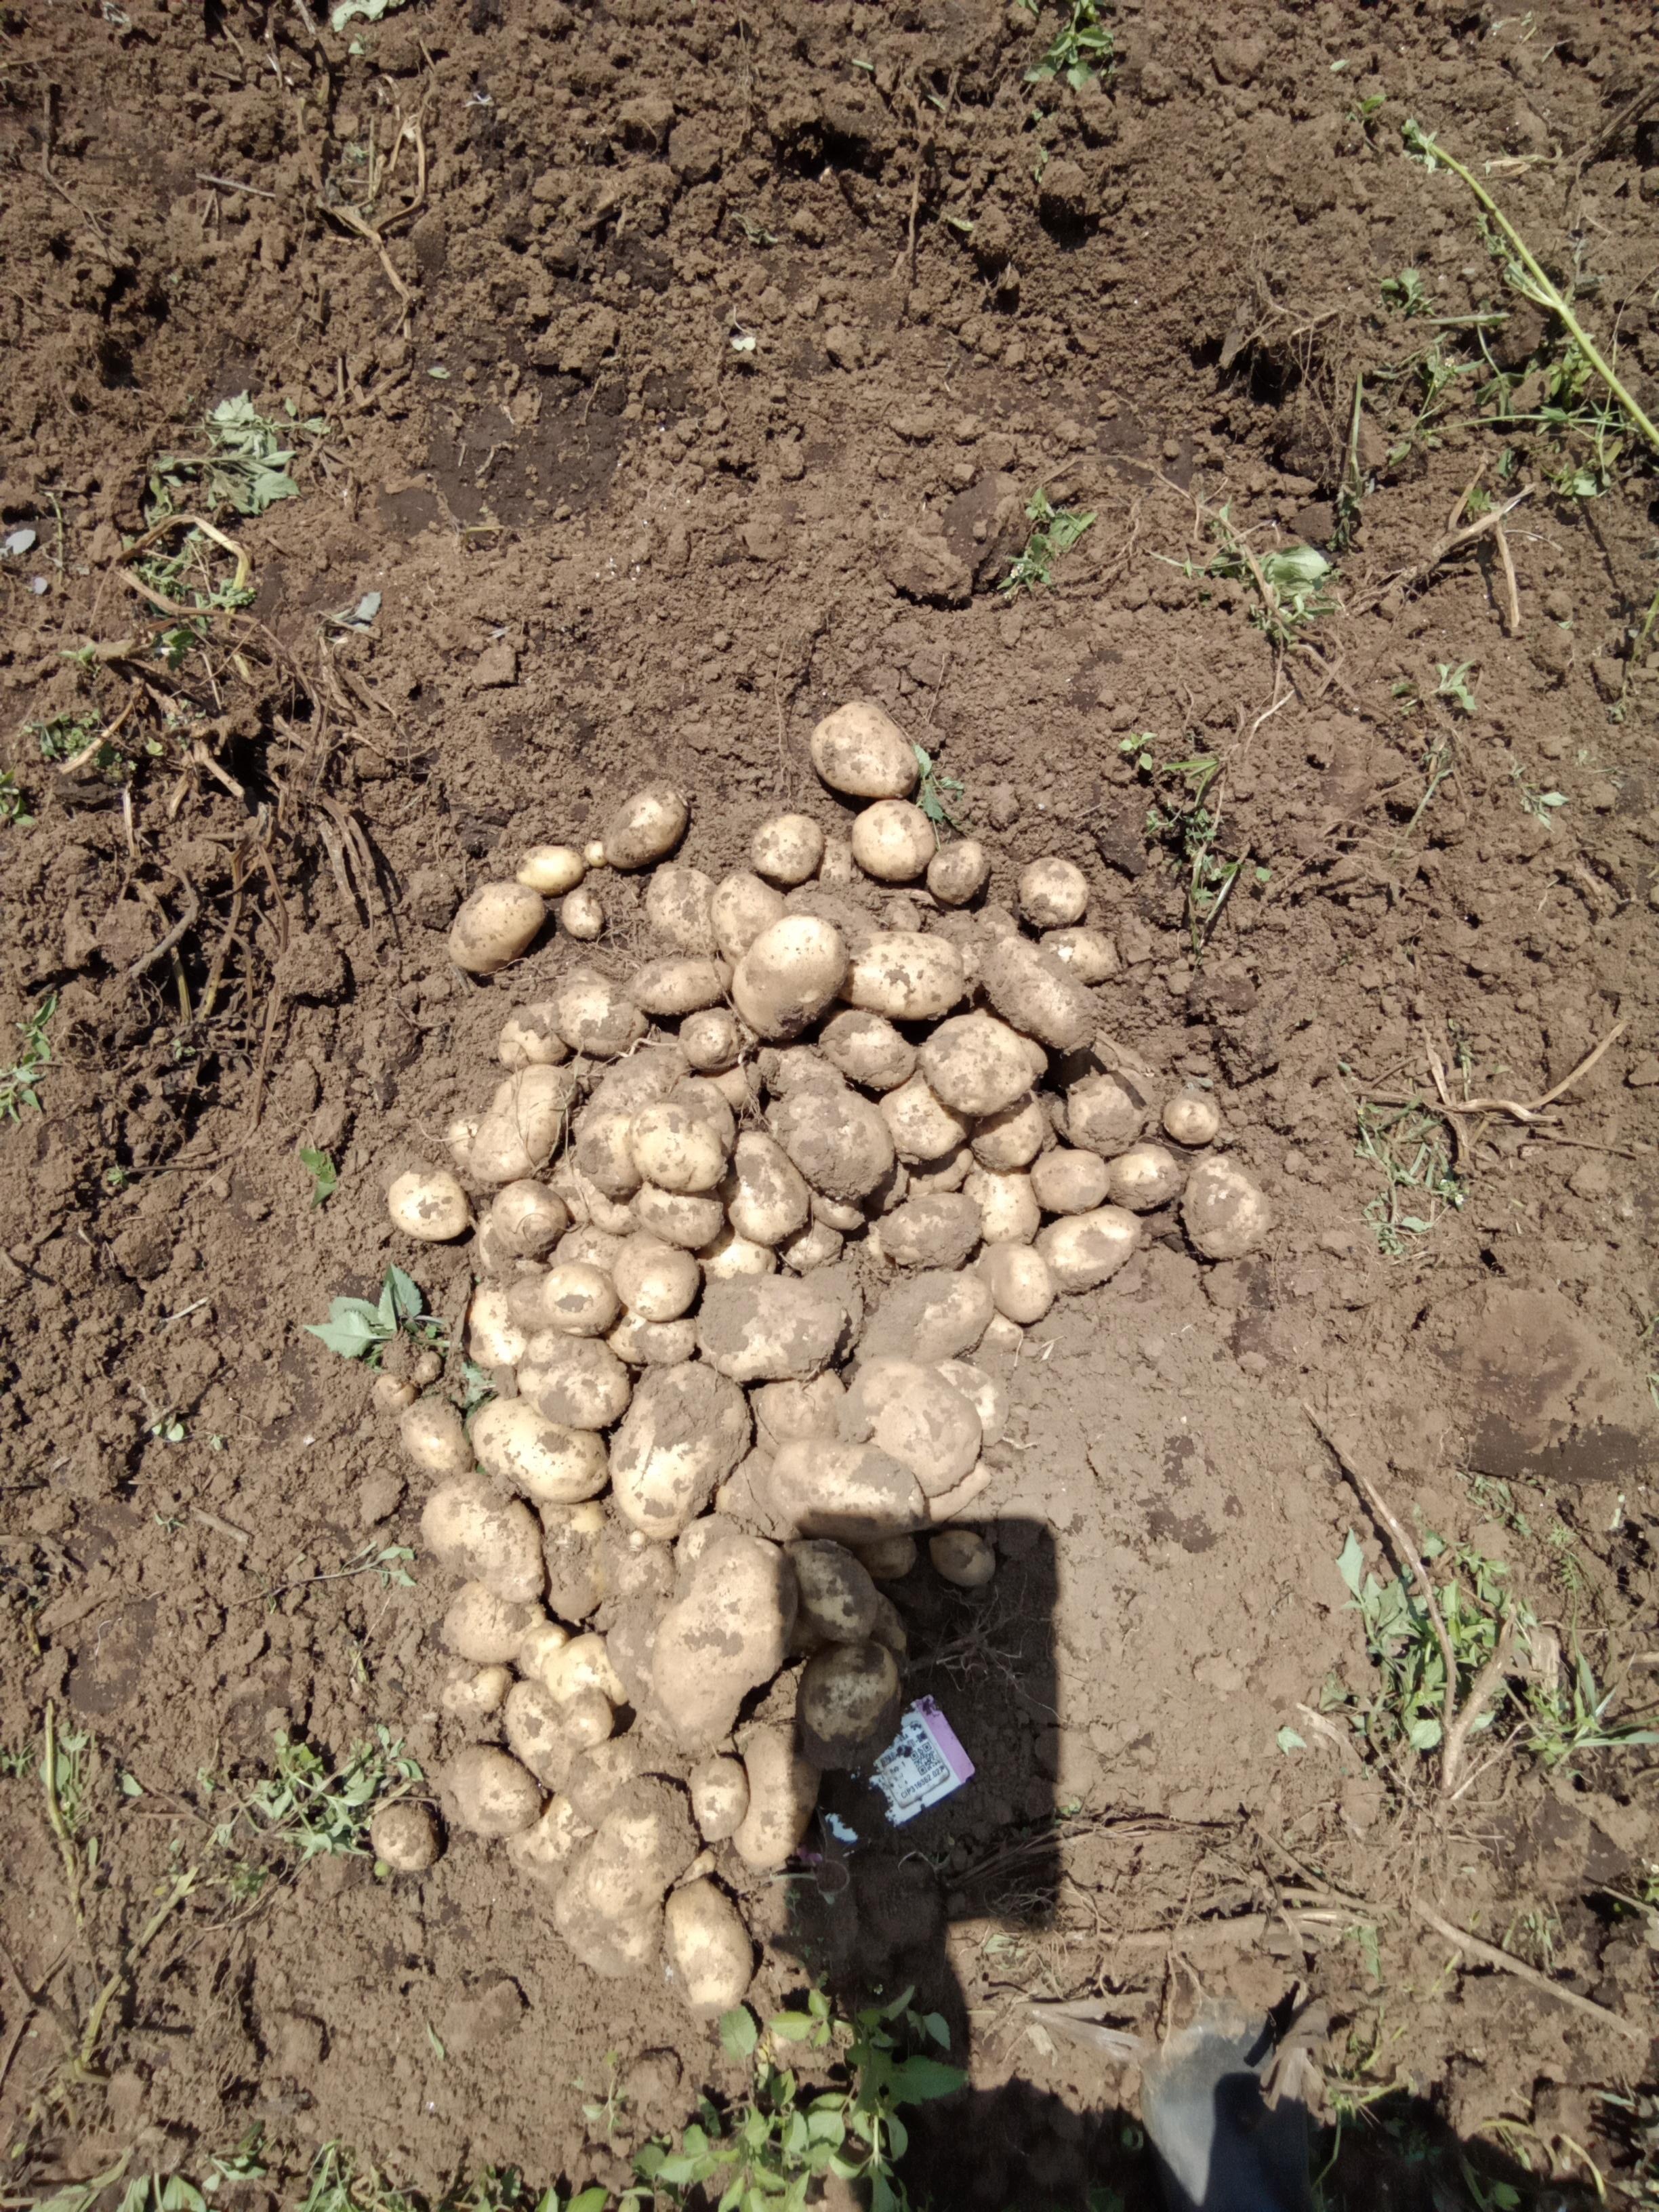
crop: potato
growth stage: harvest
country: Kenya
